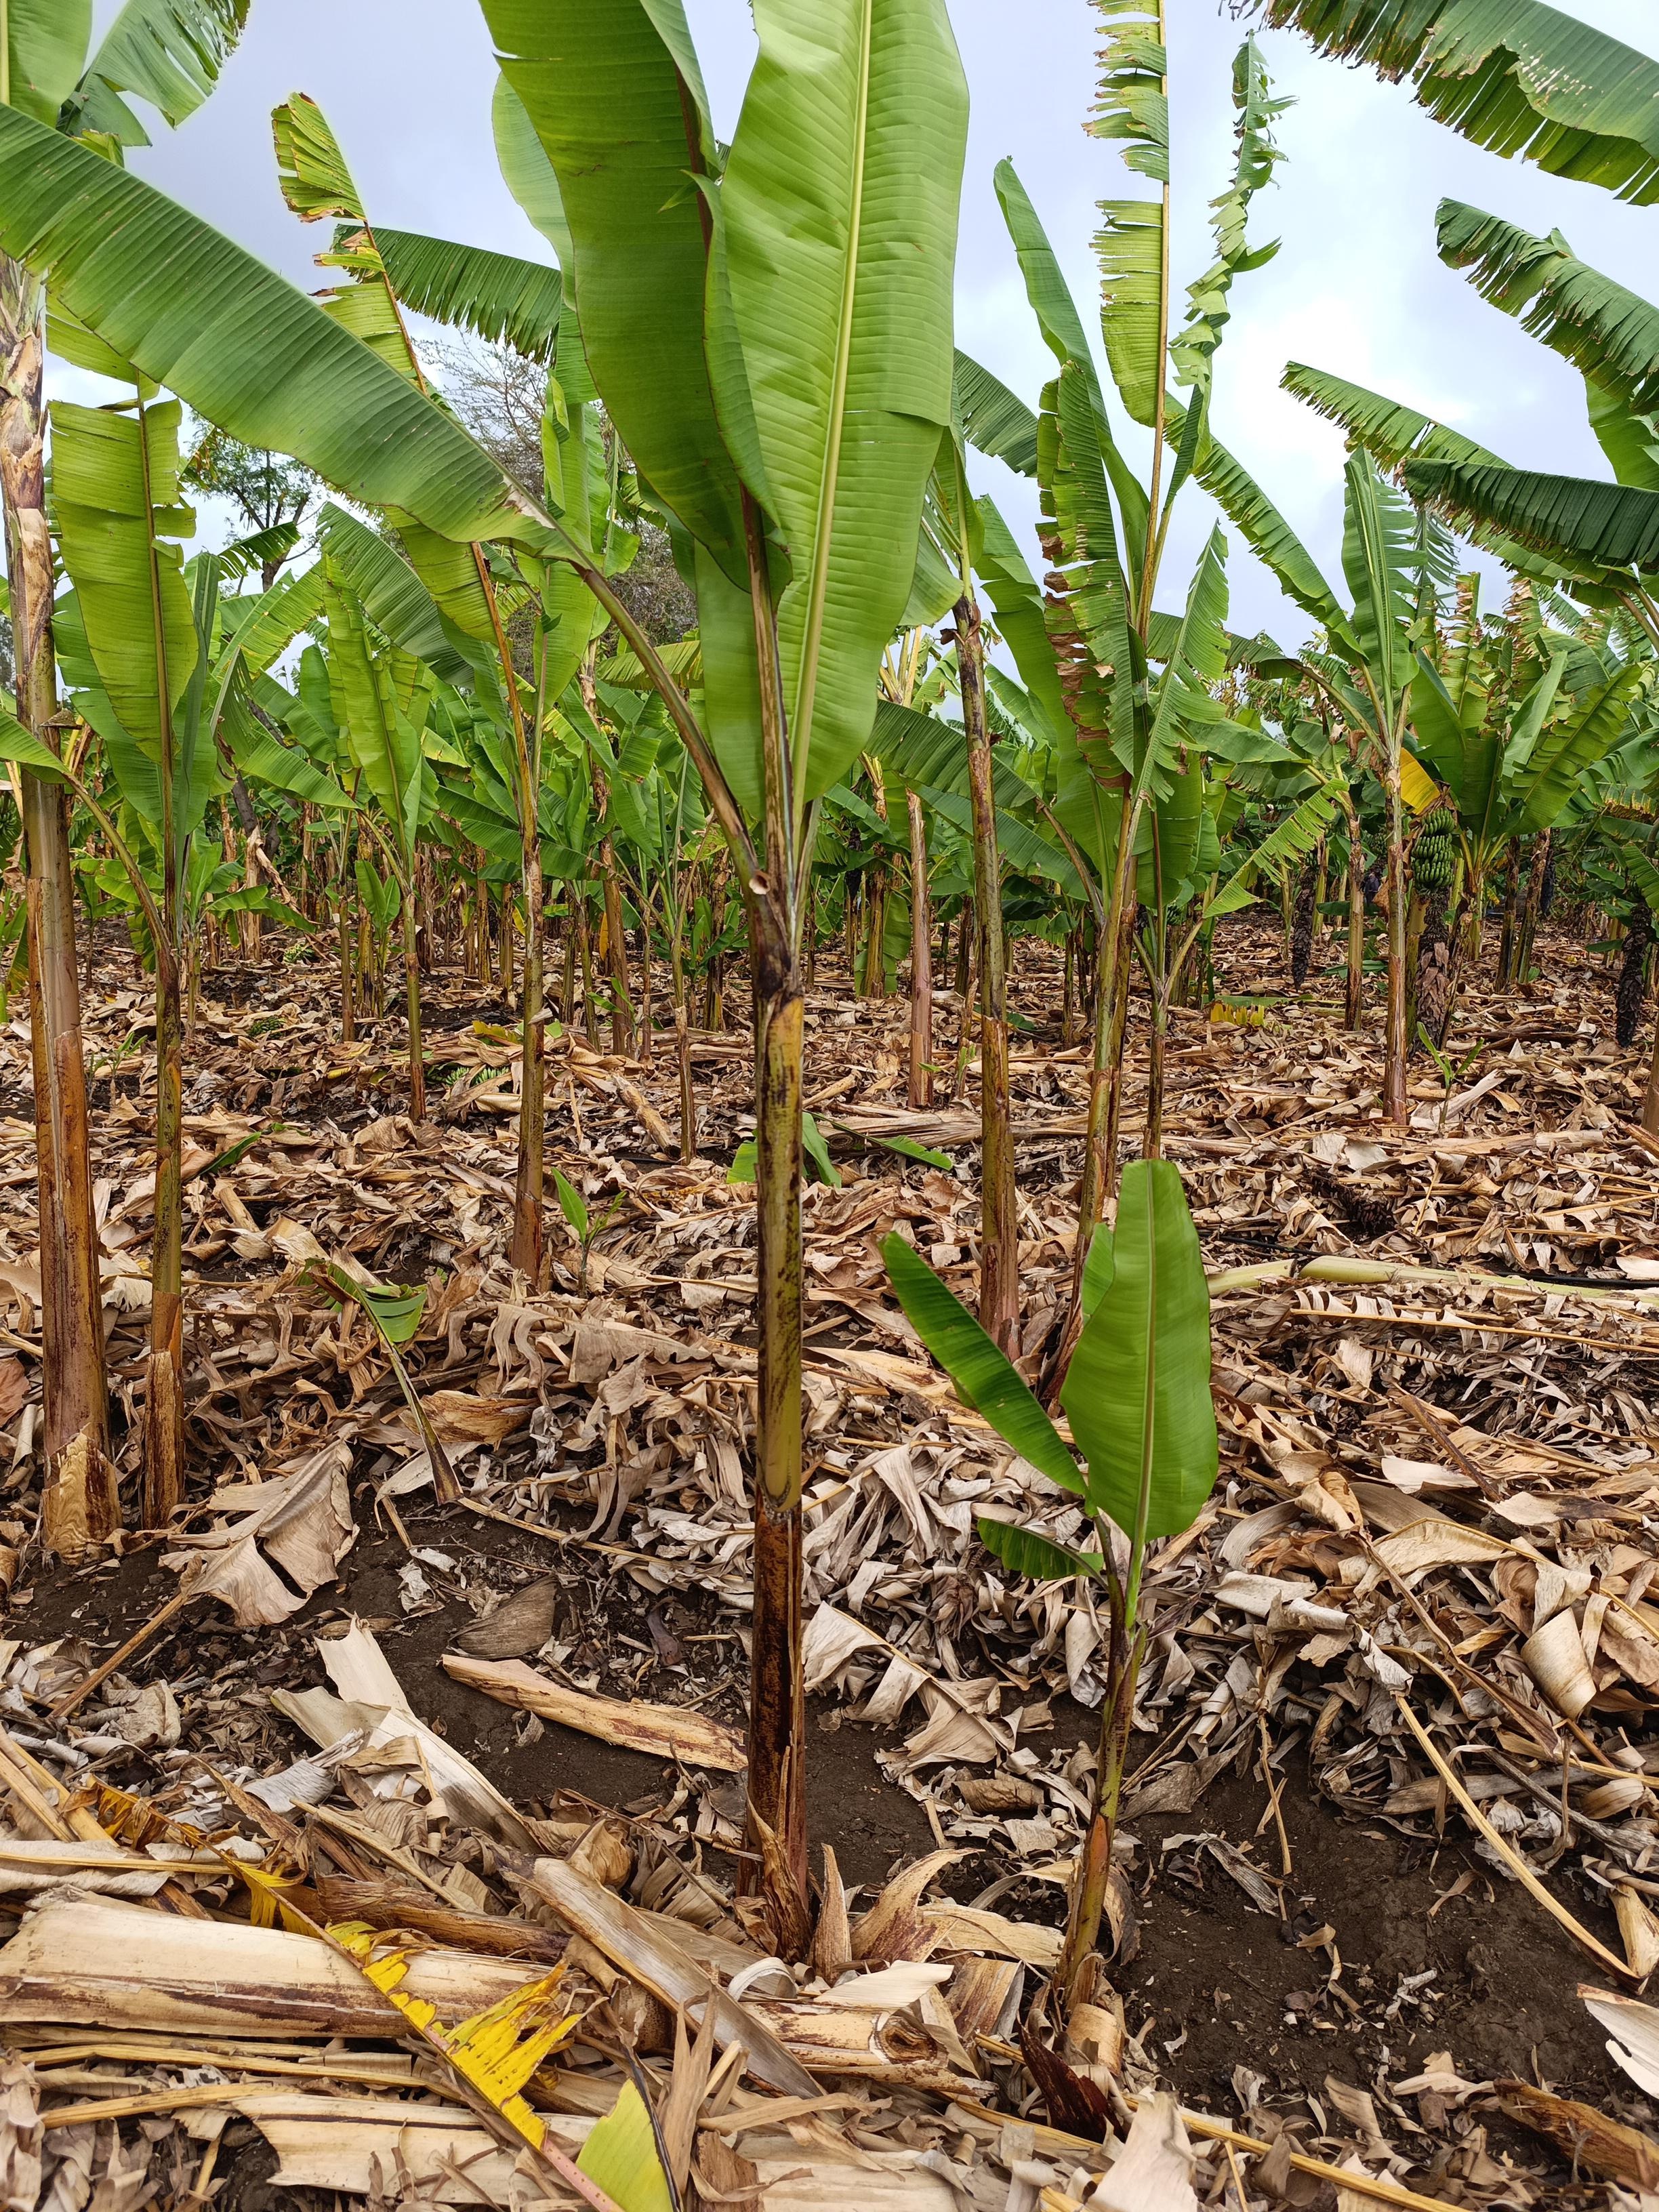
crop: banana
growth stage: vegetative
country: Tanzania
